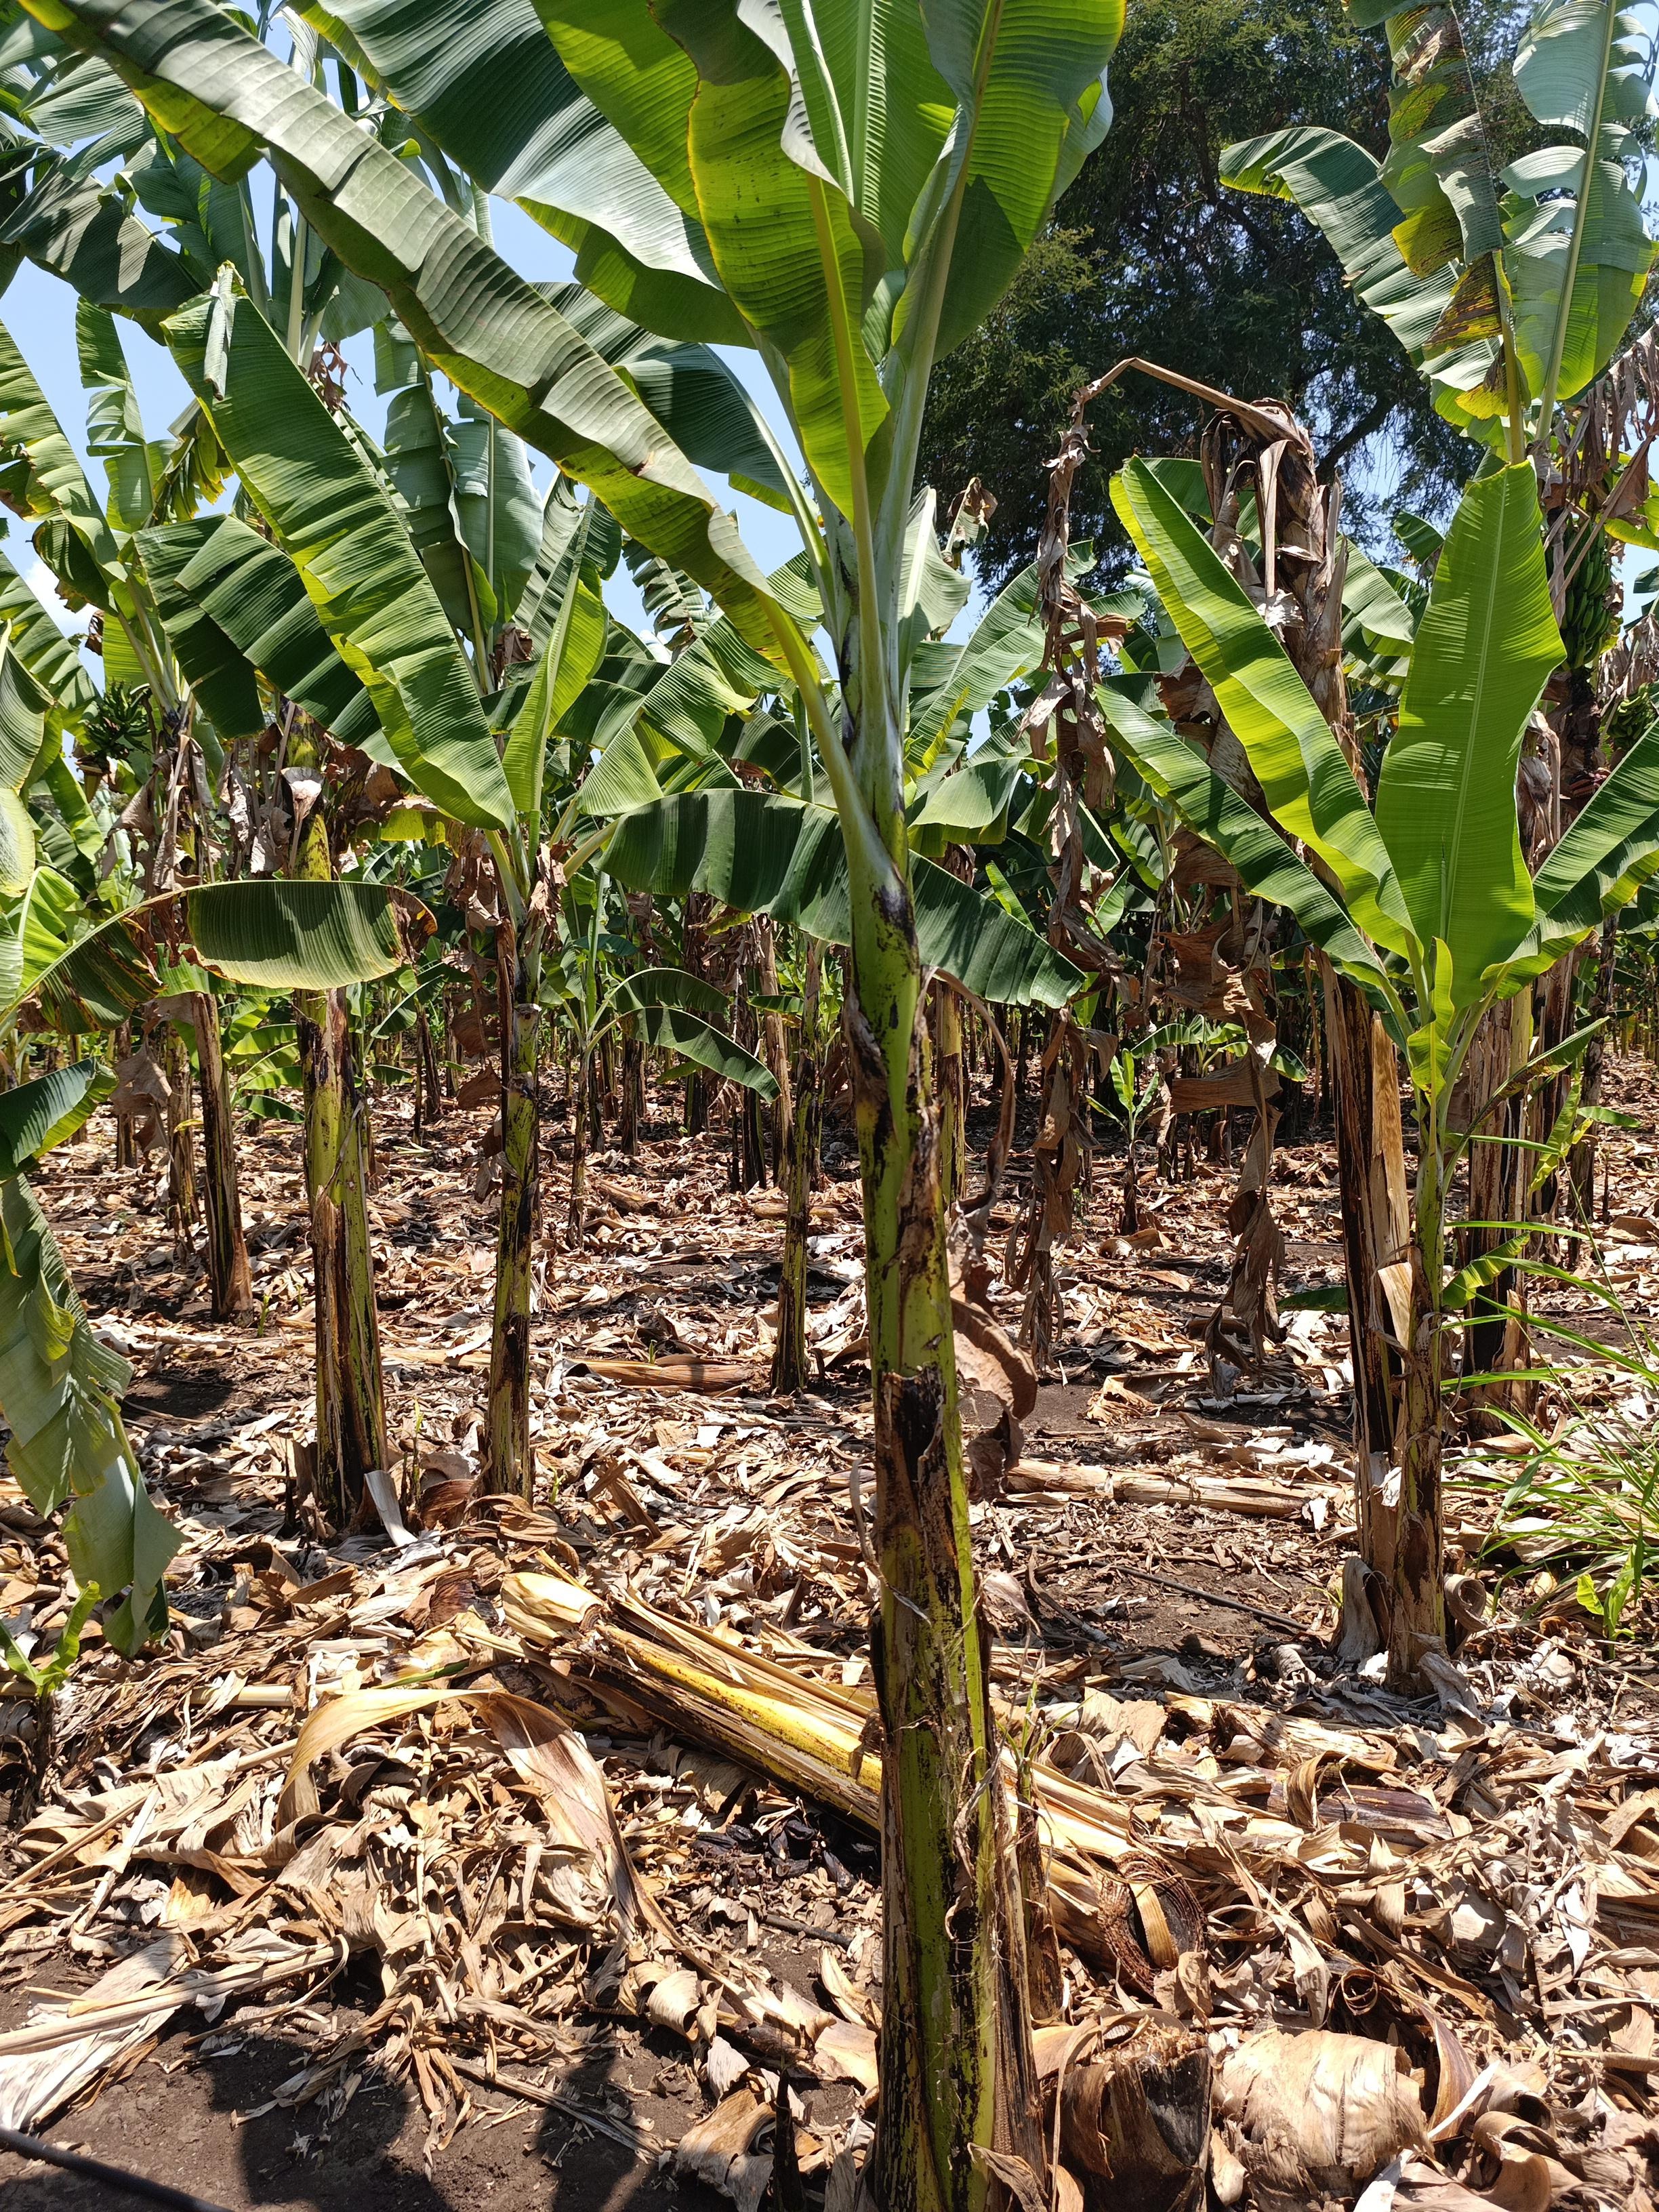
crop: banana
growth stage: vegetative
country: Tanzania
